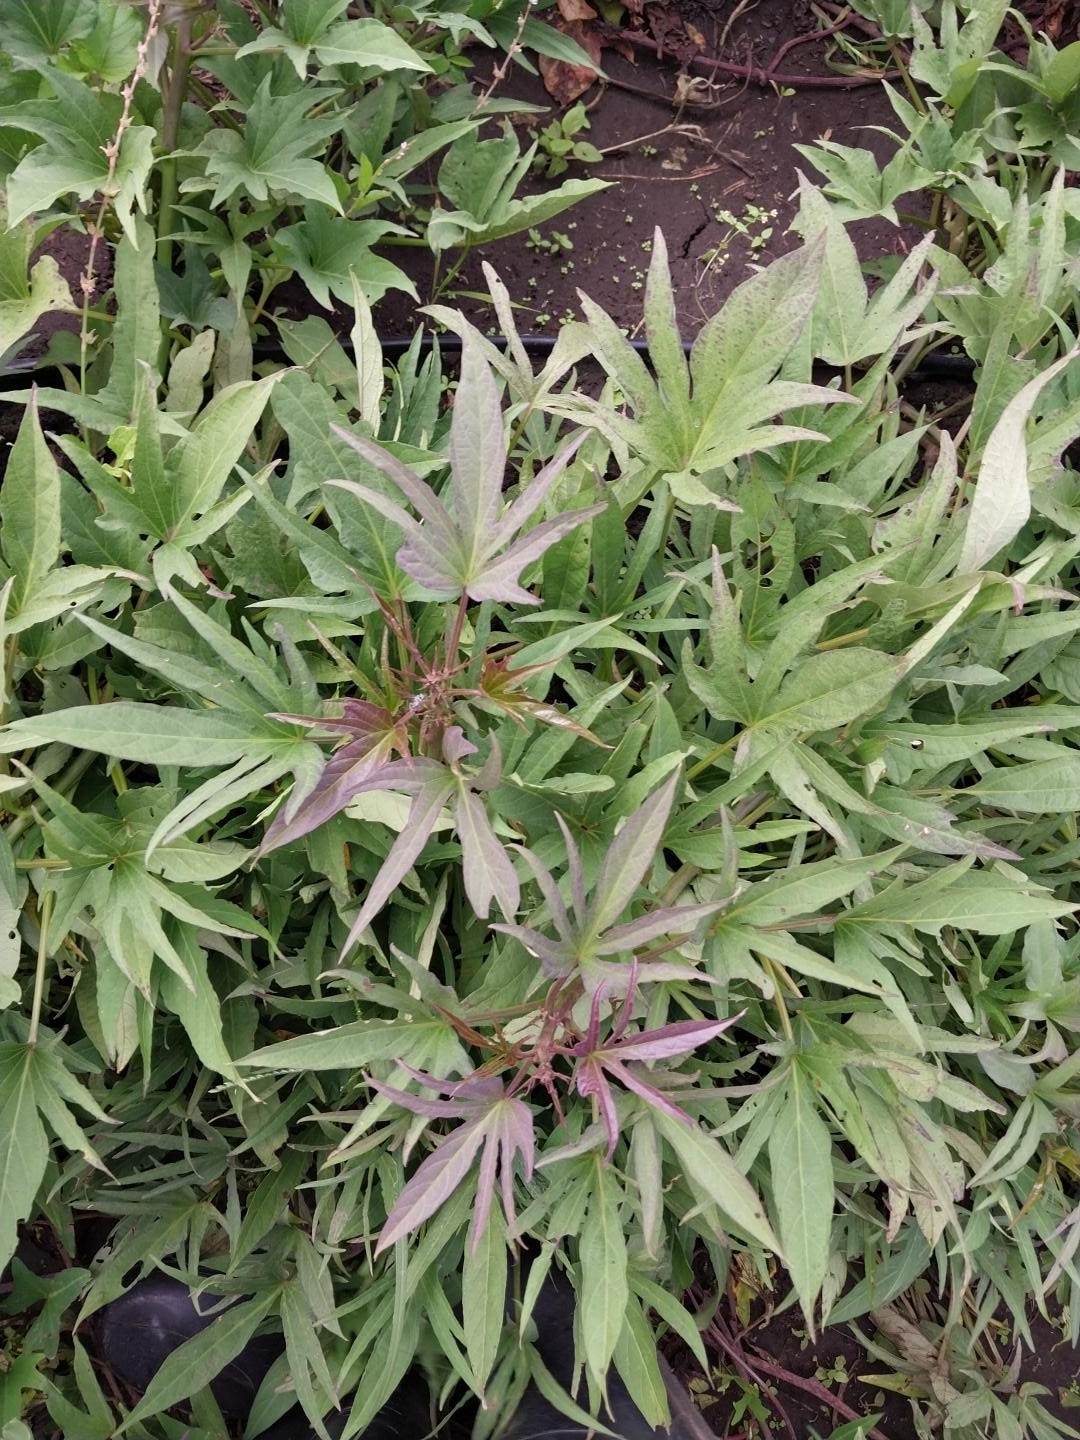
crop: sweet potato
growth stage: vegetative
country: Tanzania
